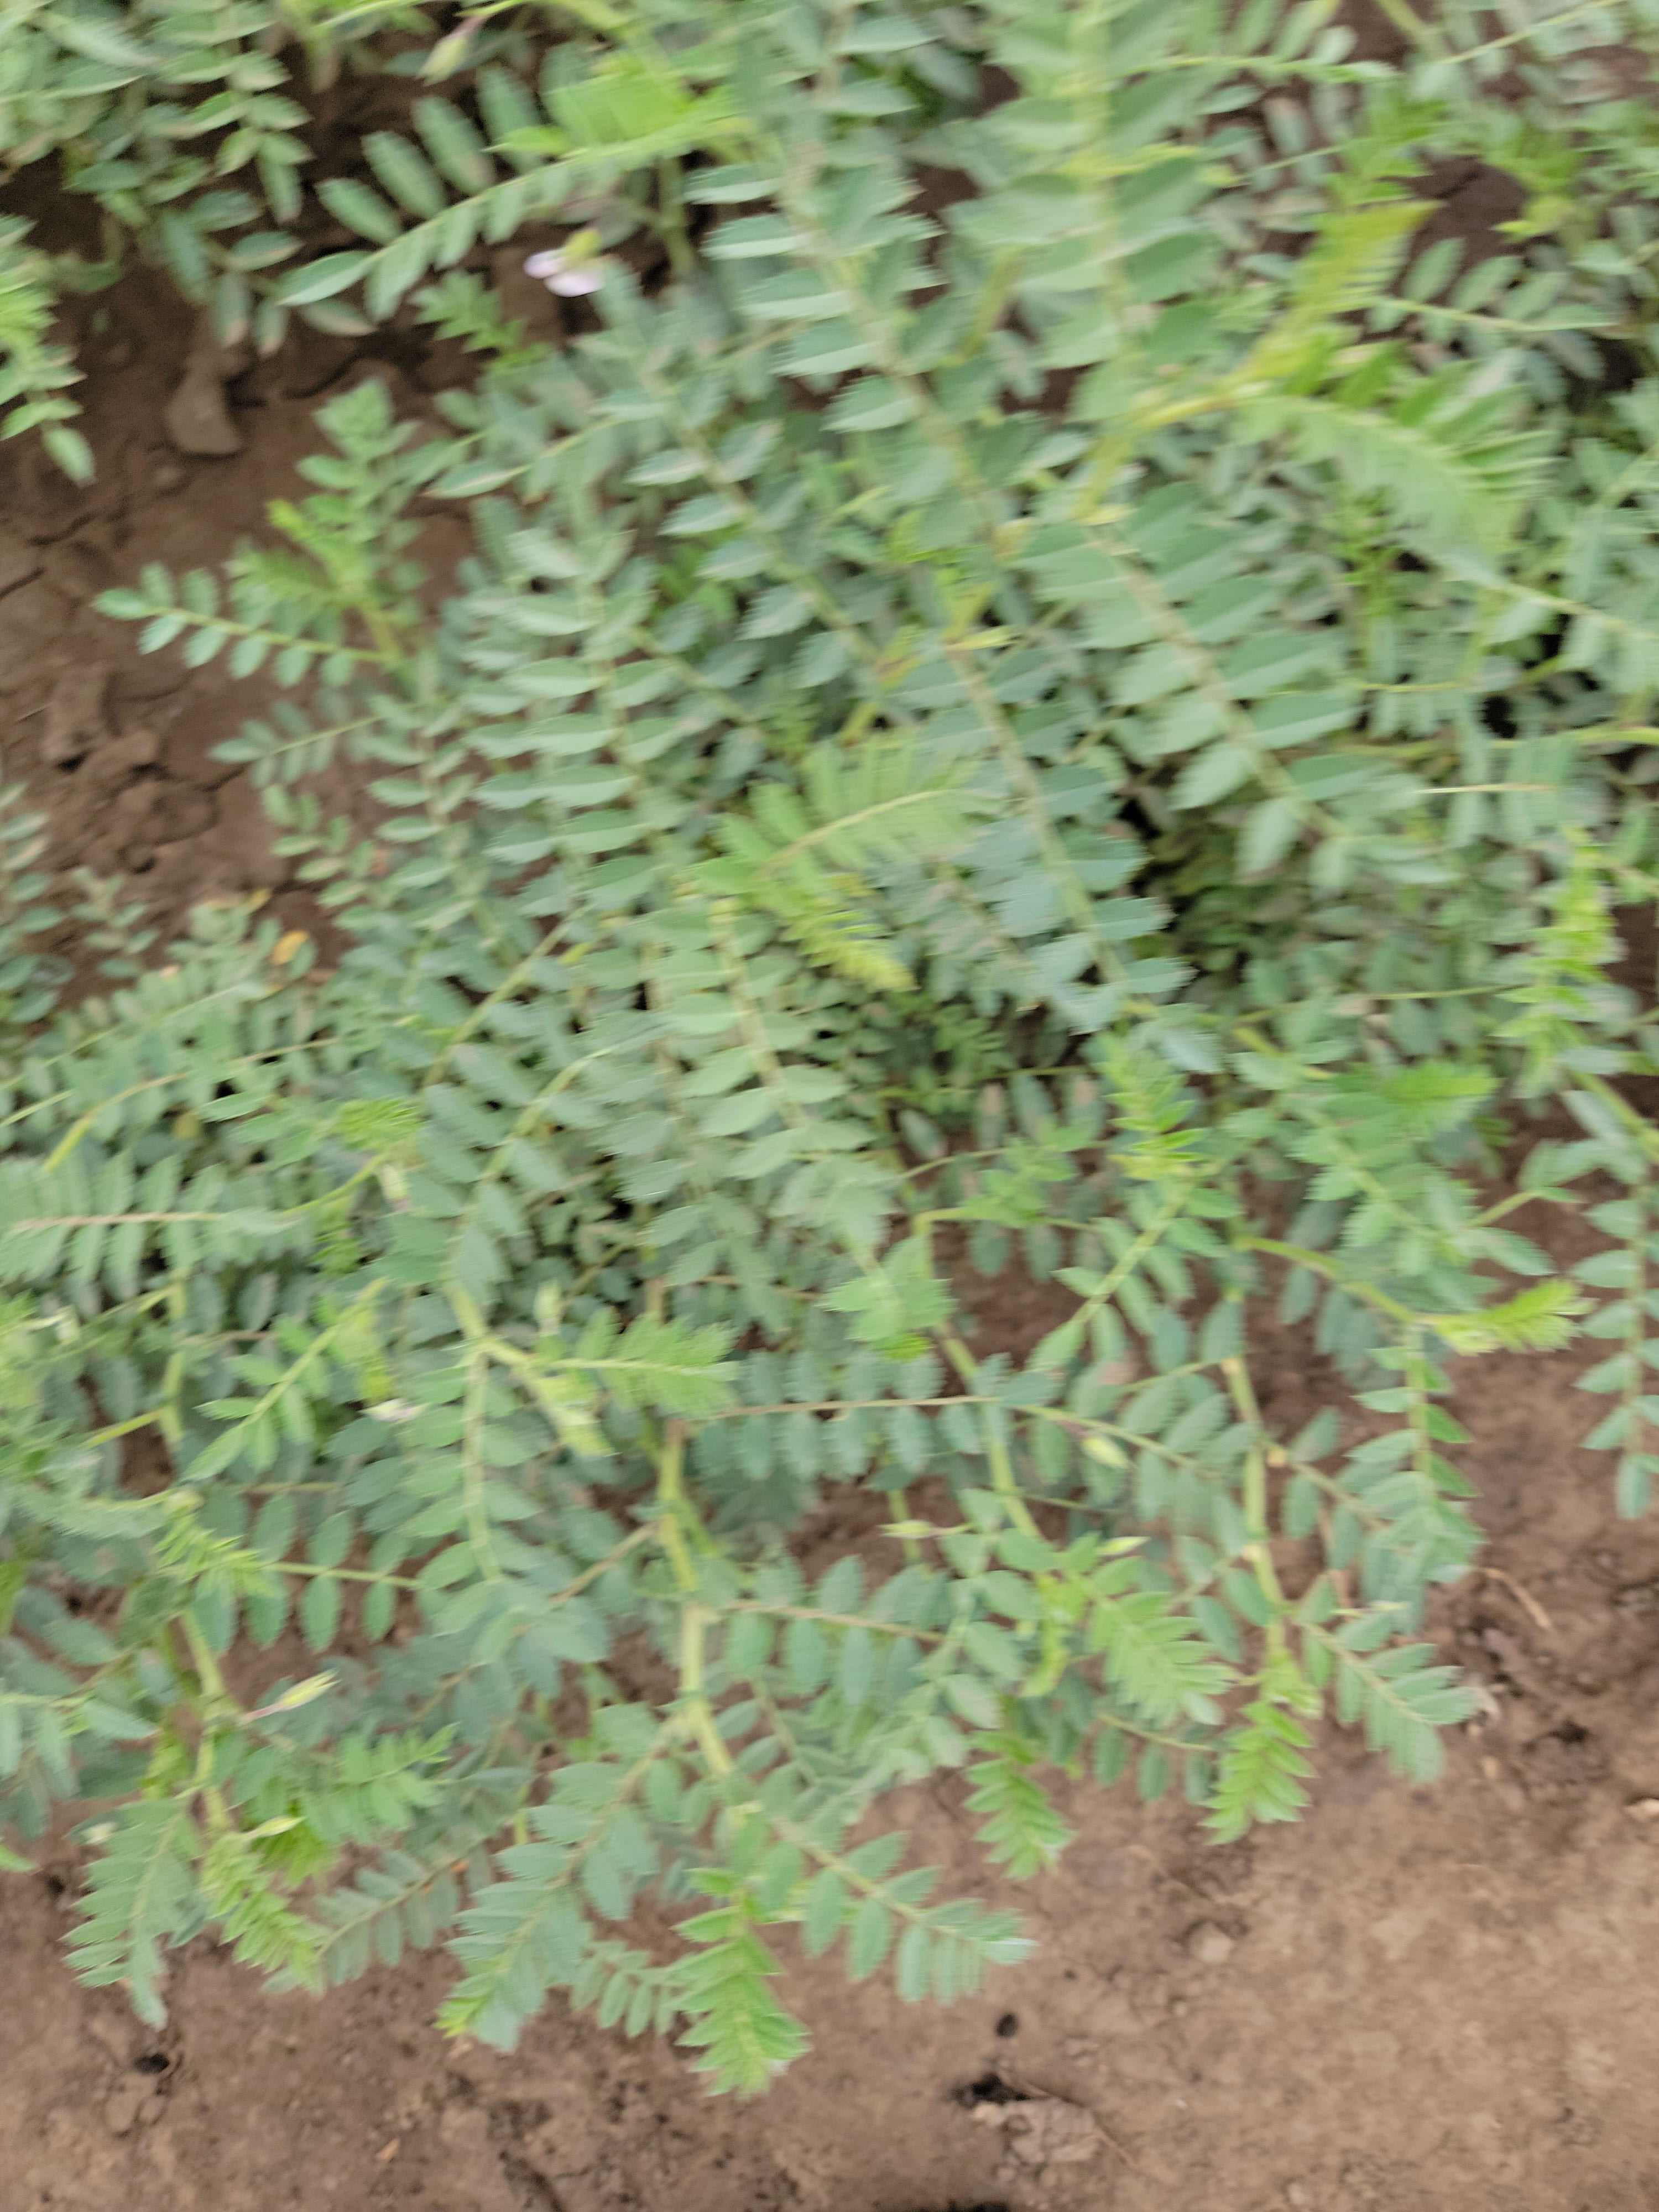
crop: chickpea
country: Tanzania
